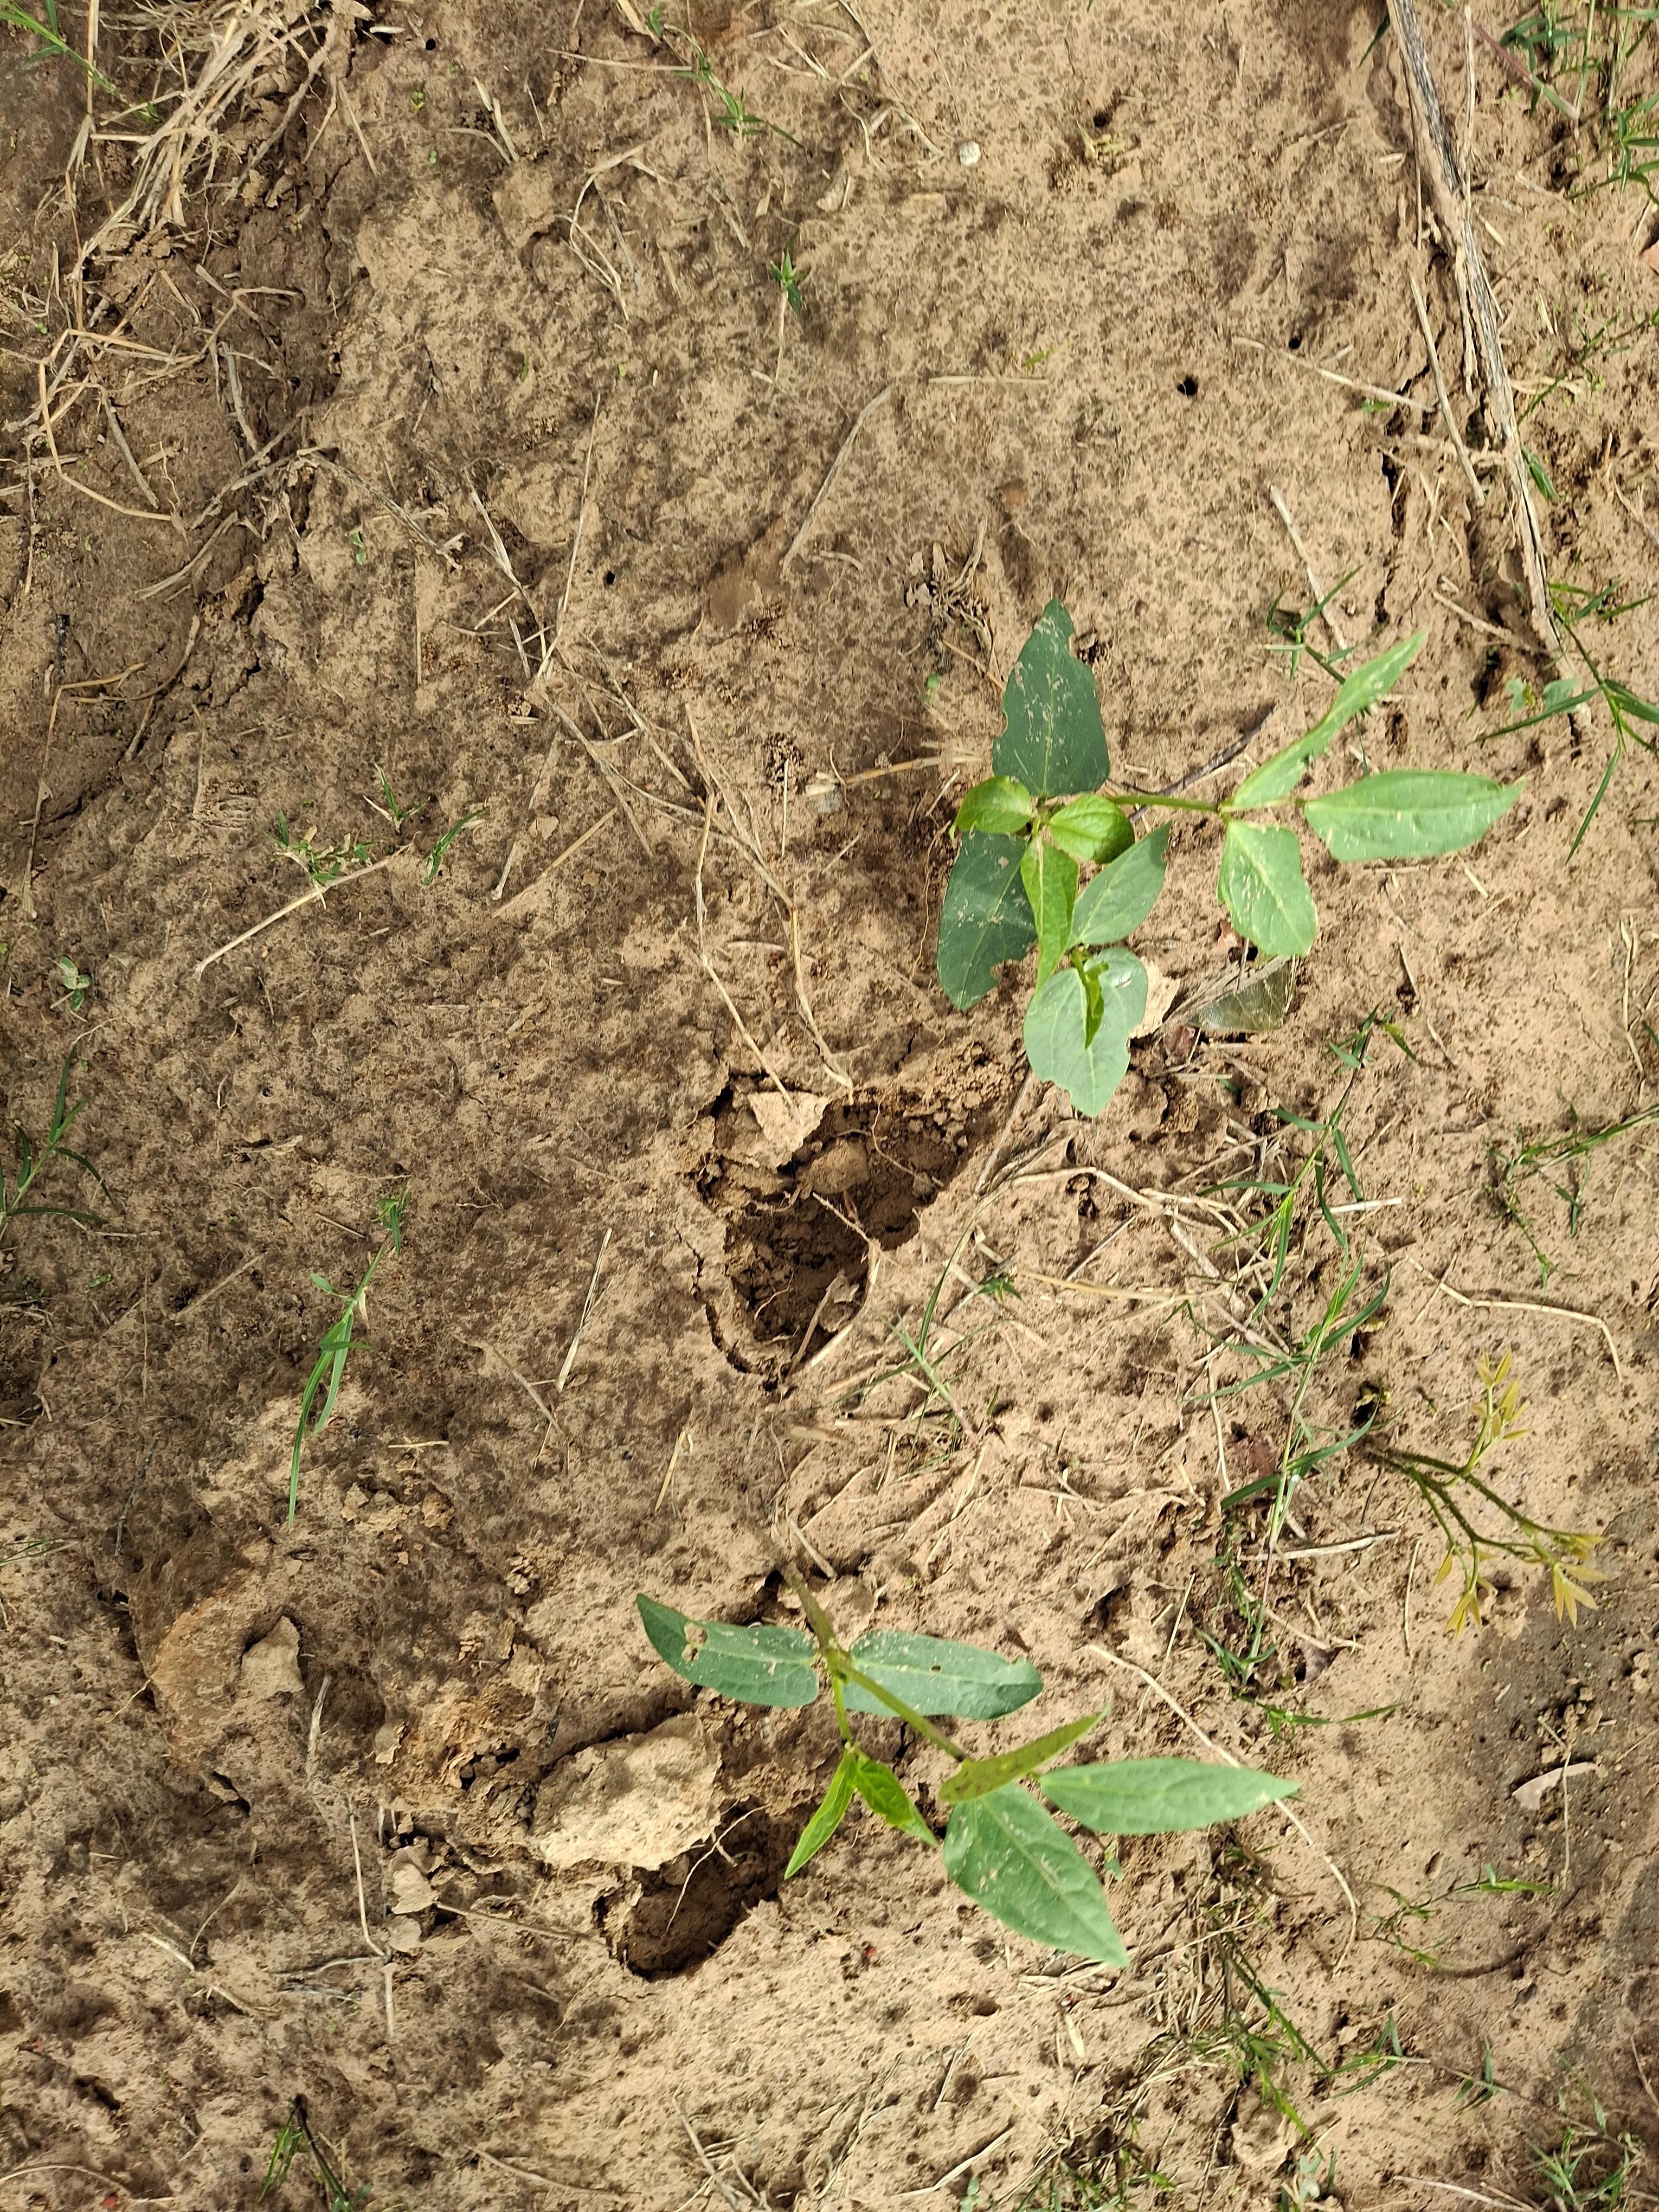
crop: cowpea
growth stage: emergence
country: Nigeria
